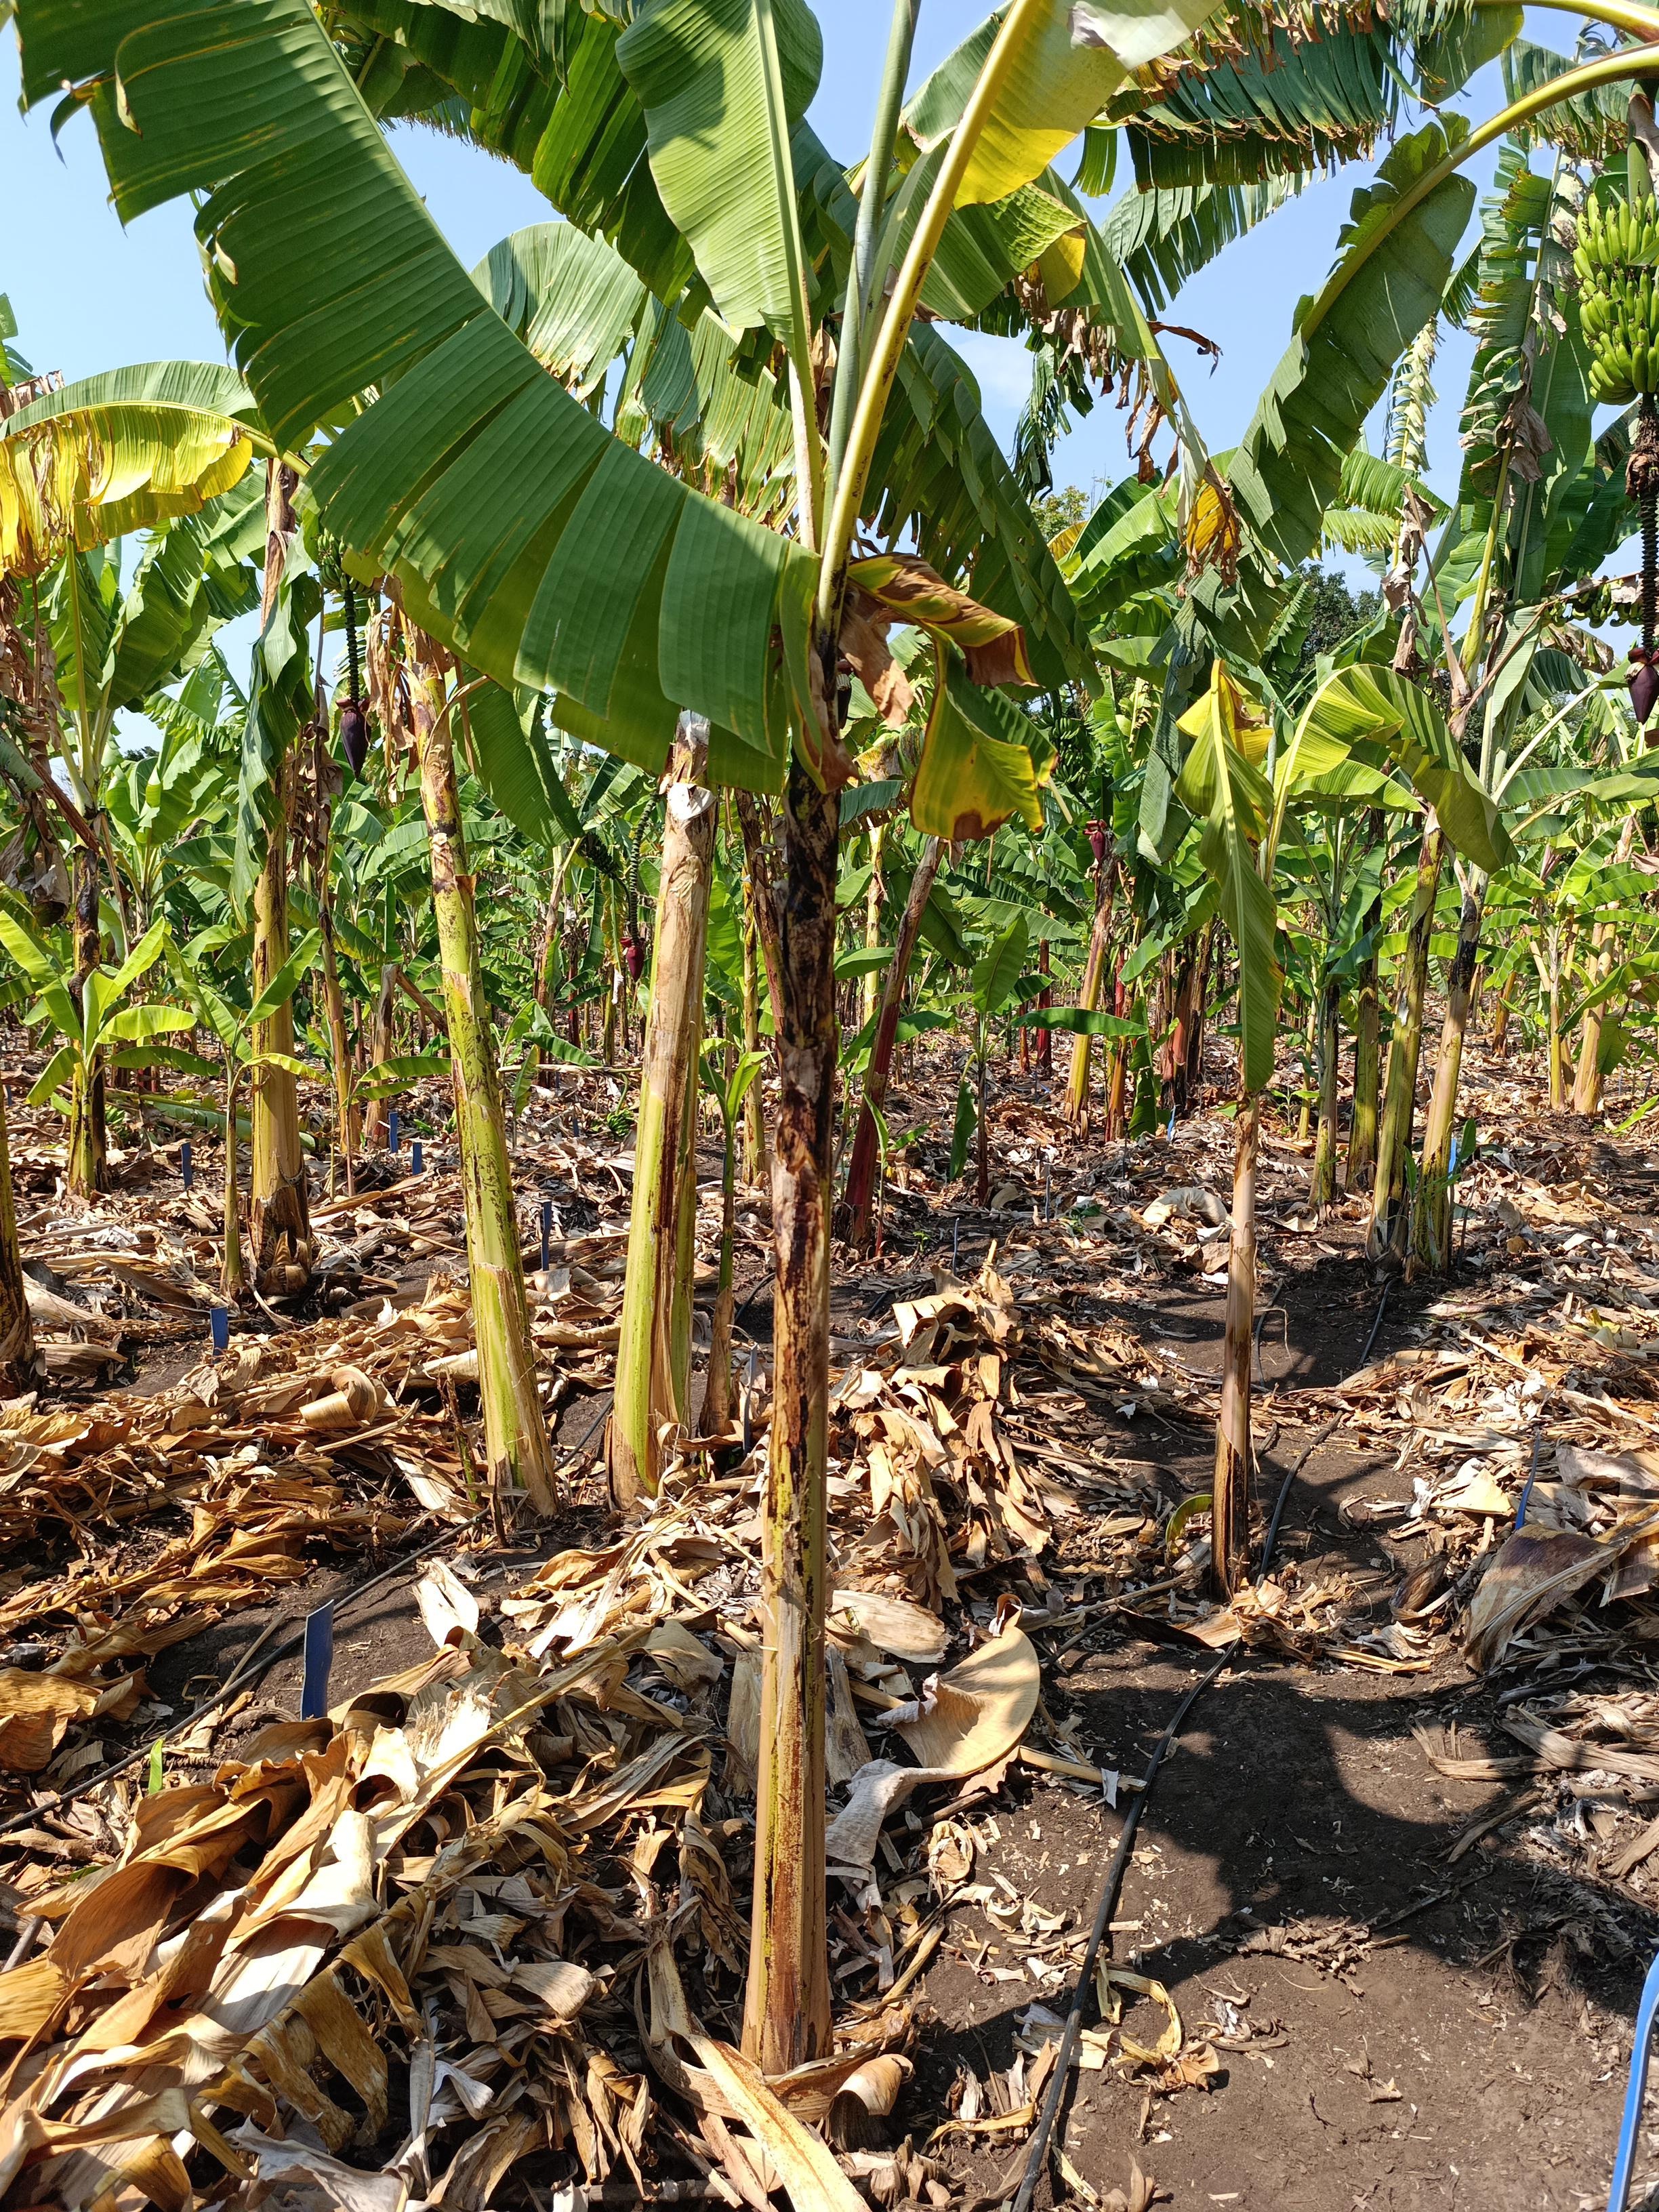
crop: banana
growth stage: vegetative
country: Tanzania
